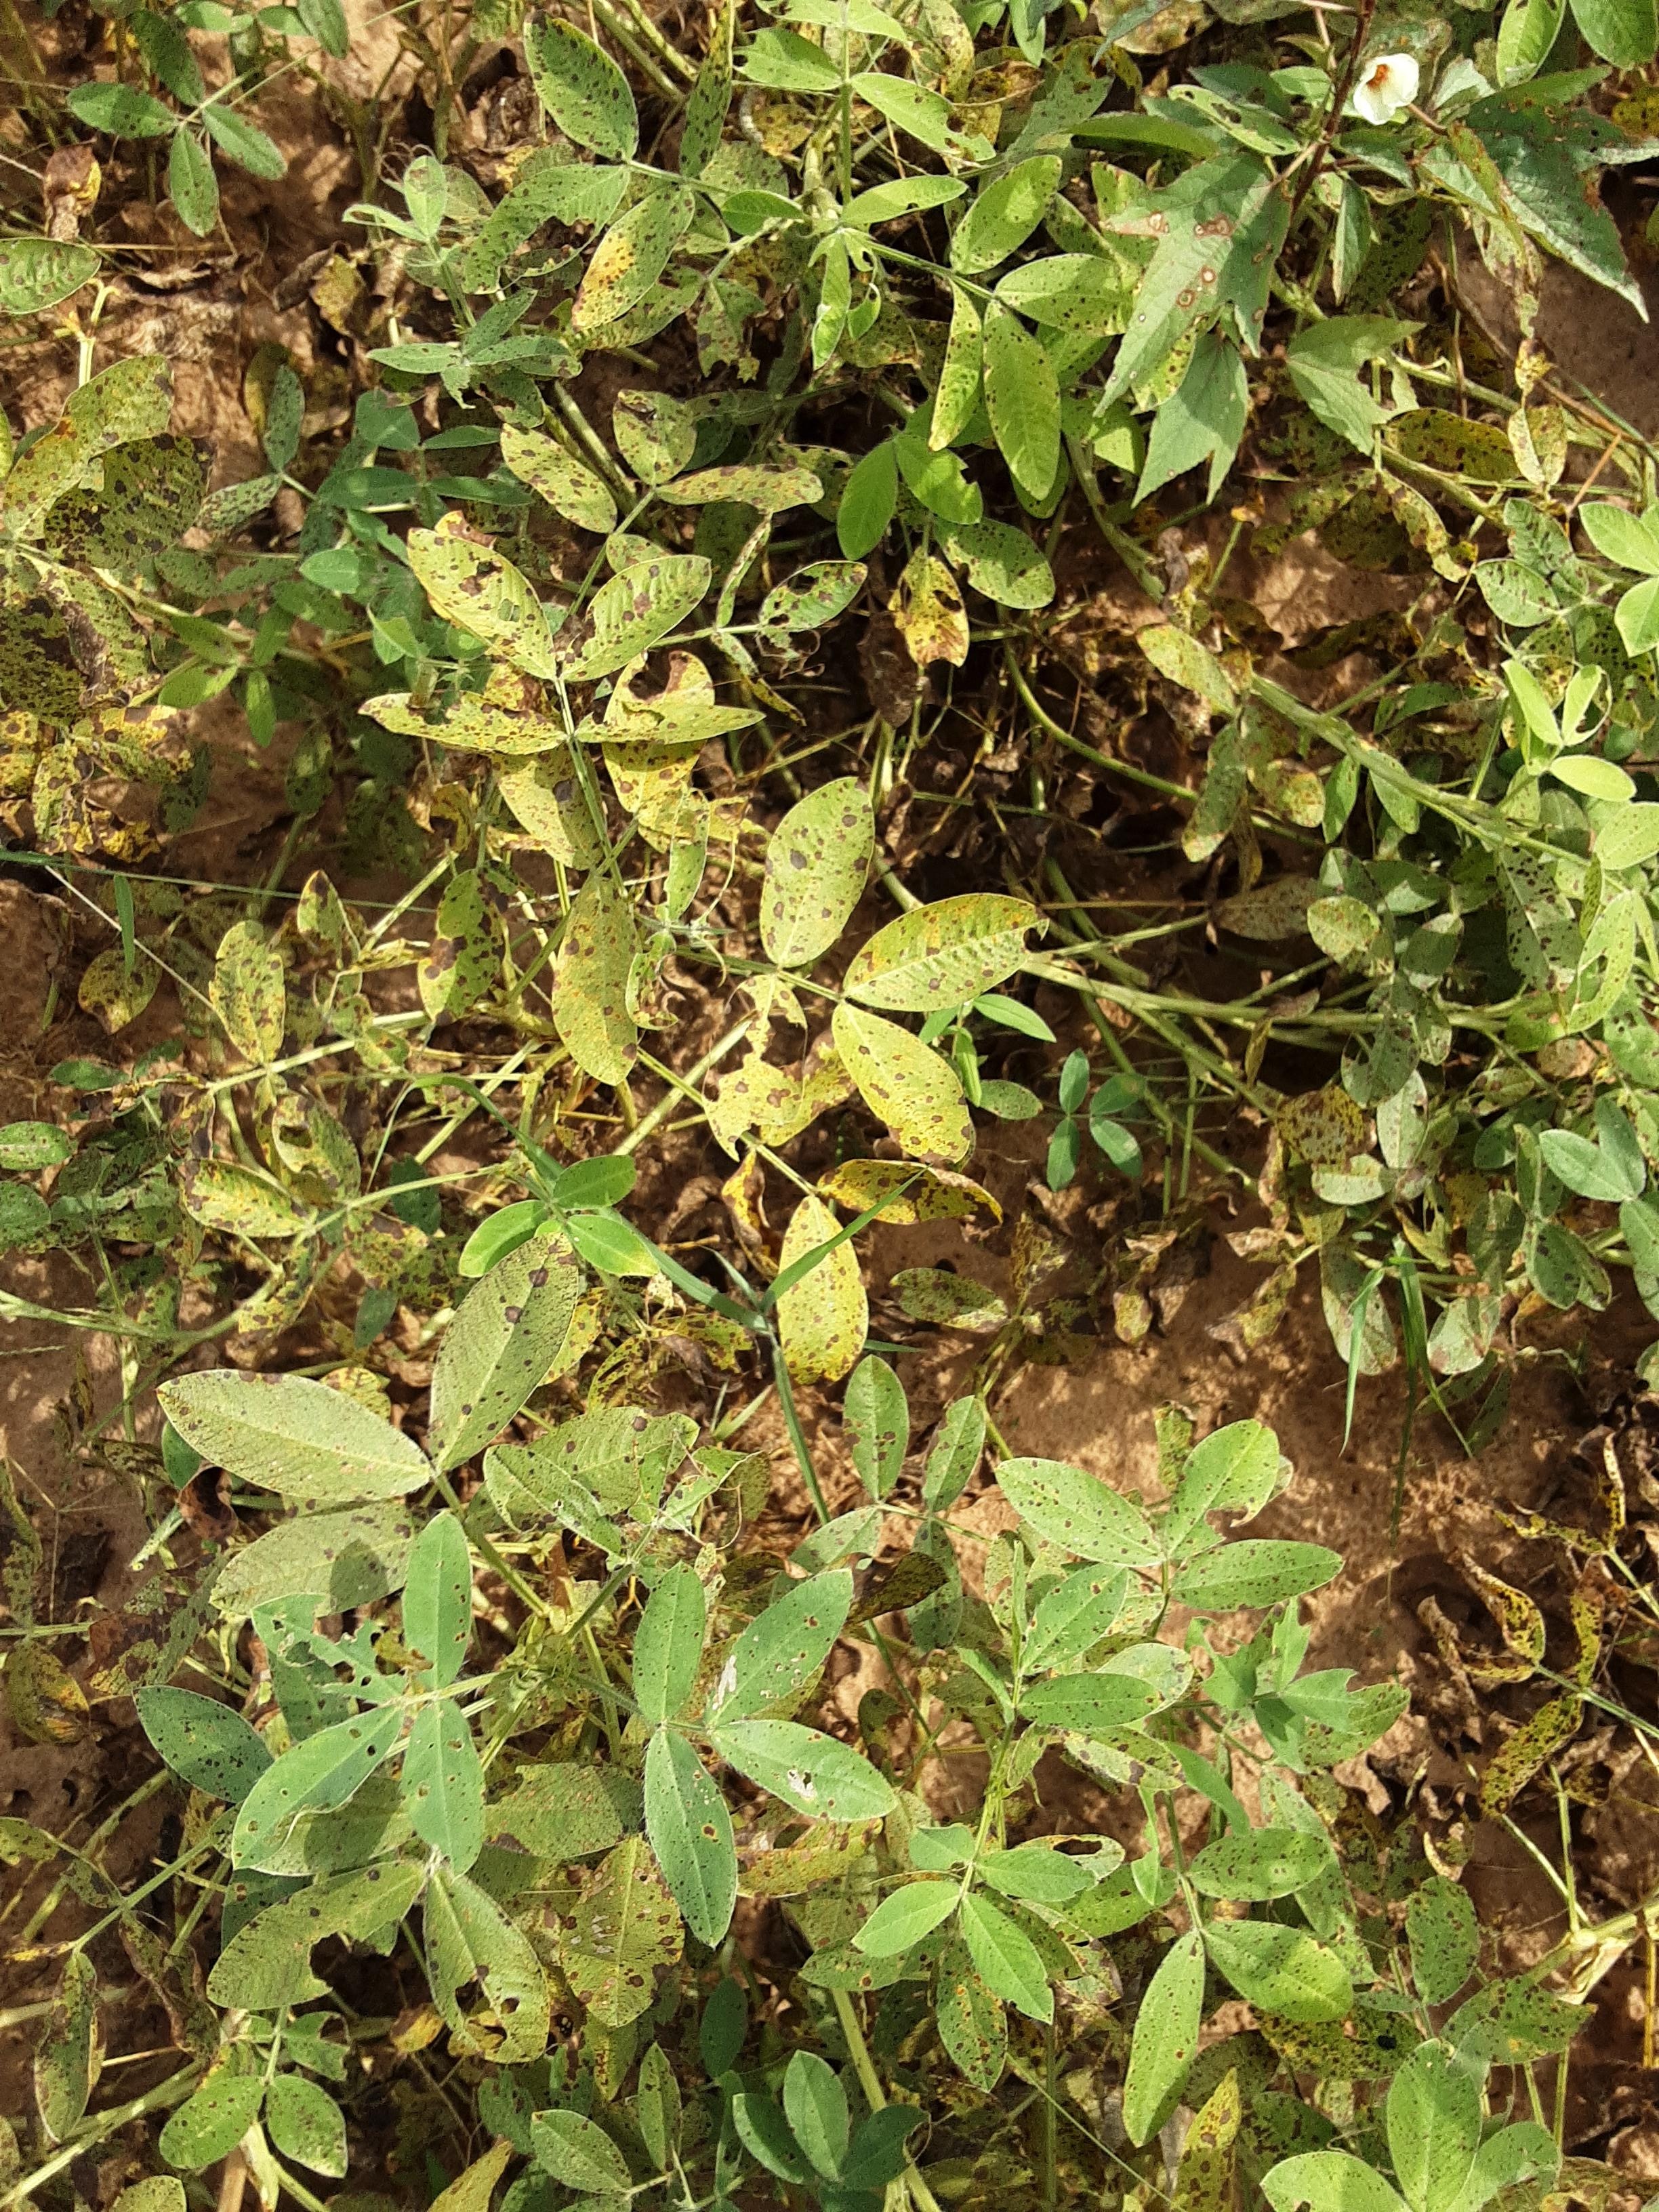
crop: groundnut
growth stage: flowering
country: Senegal
